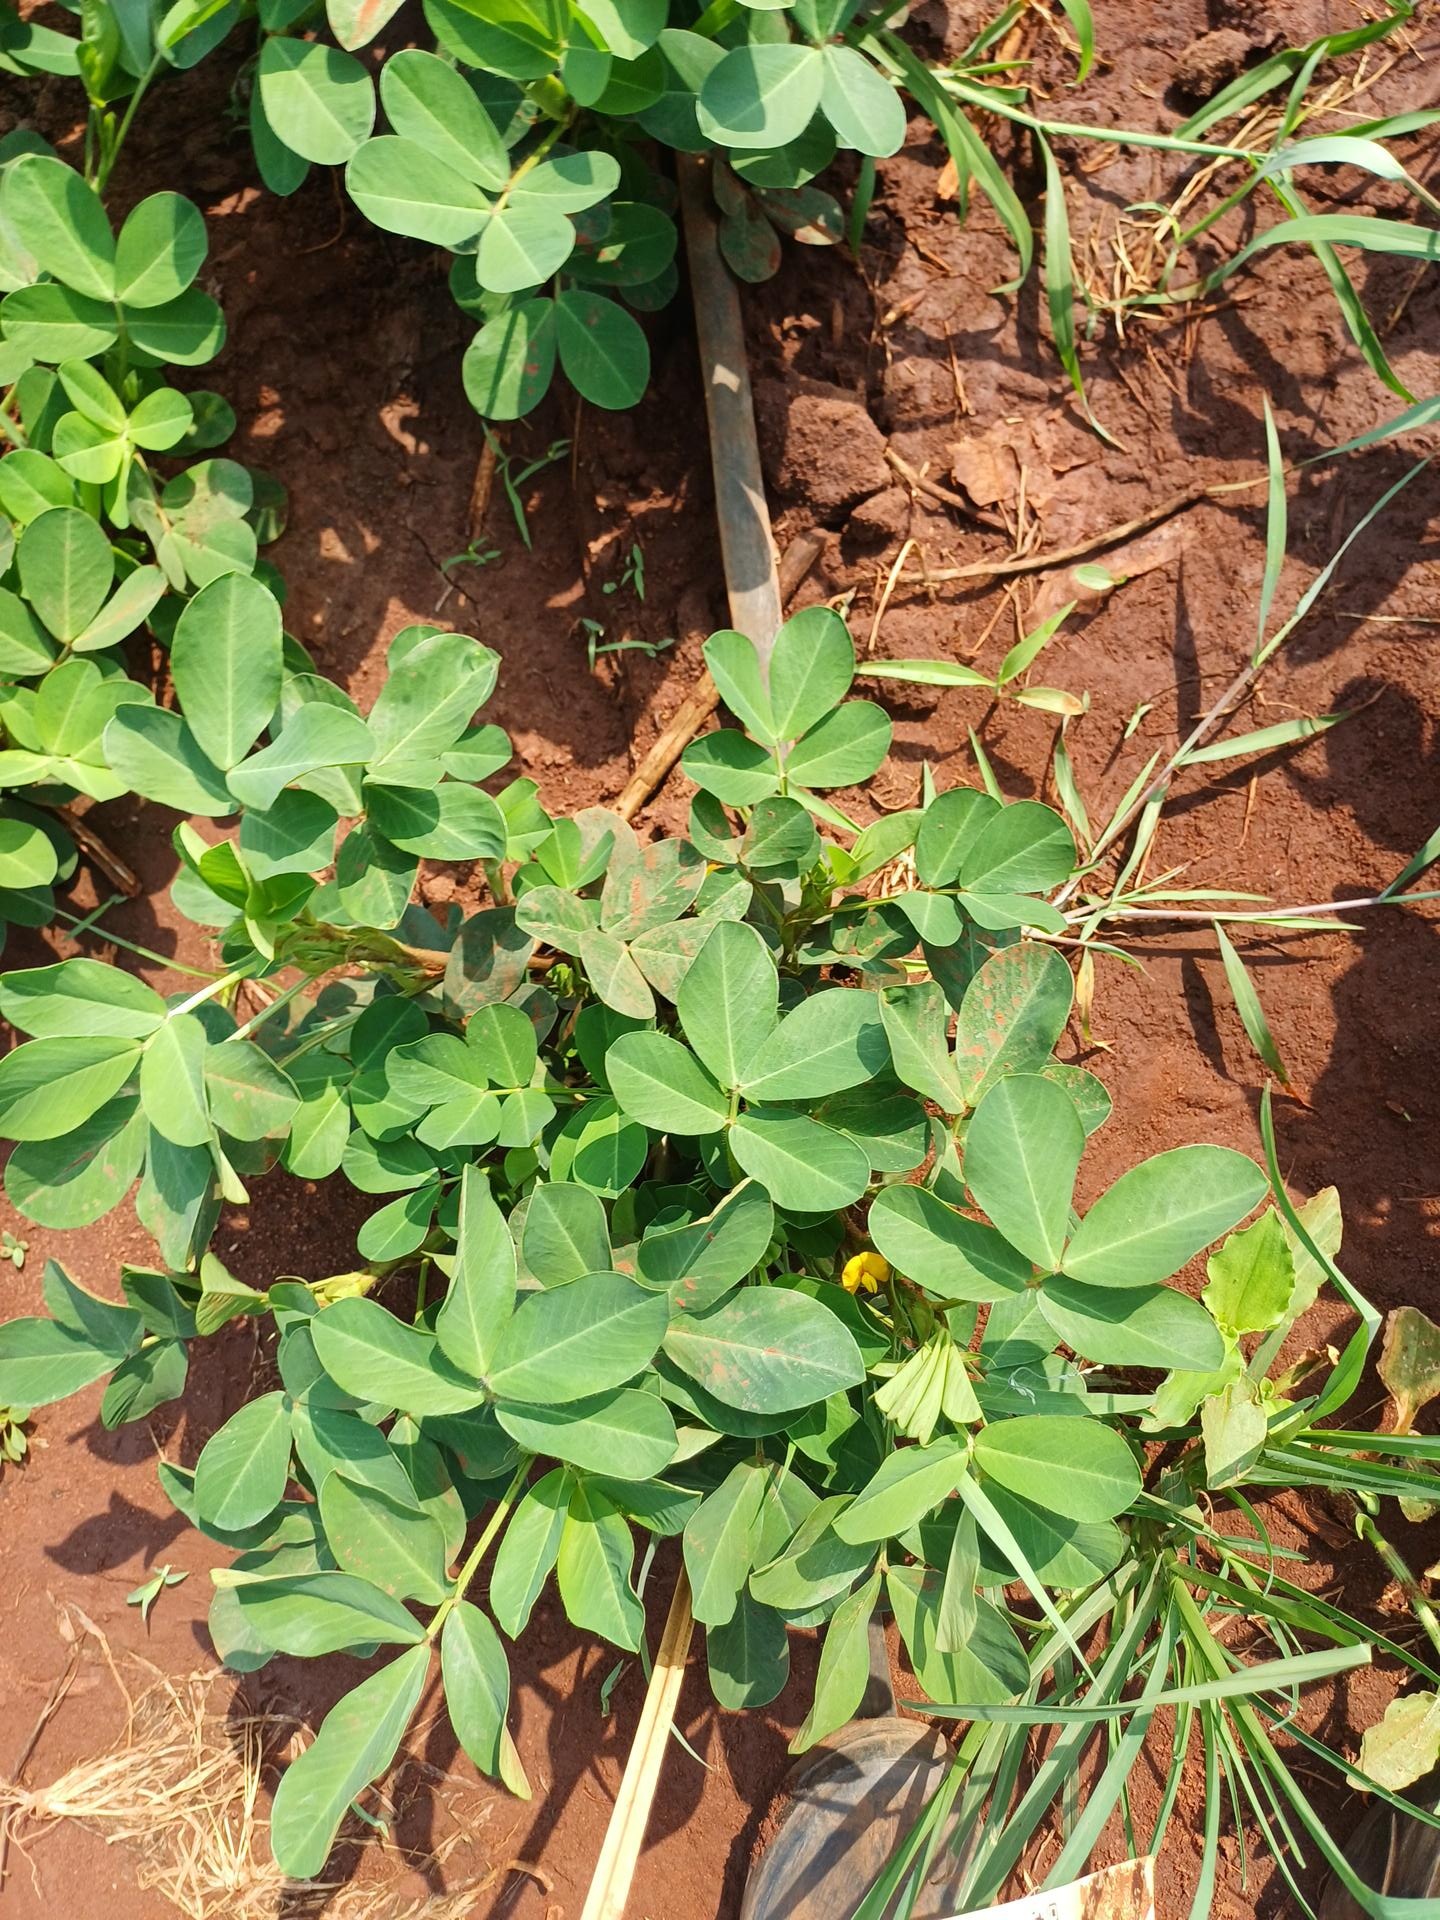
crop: groundnut
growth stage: flowering
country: Kenya
